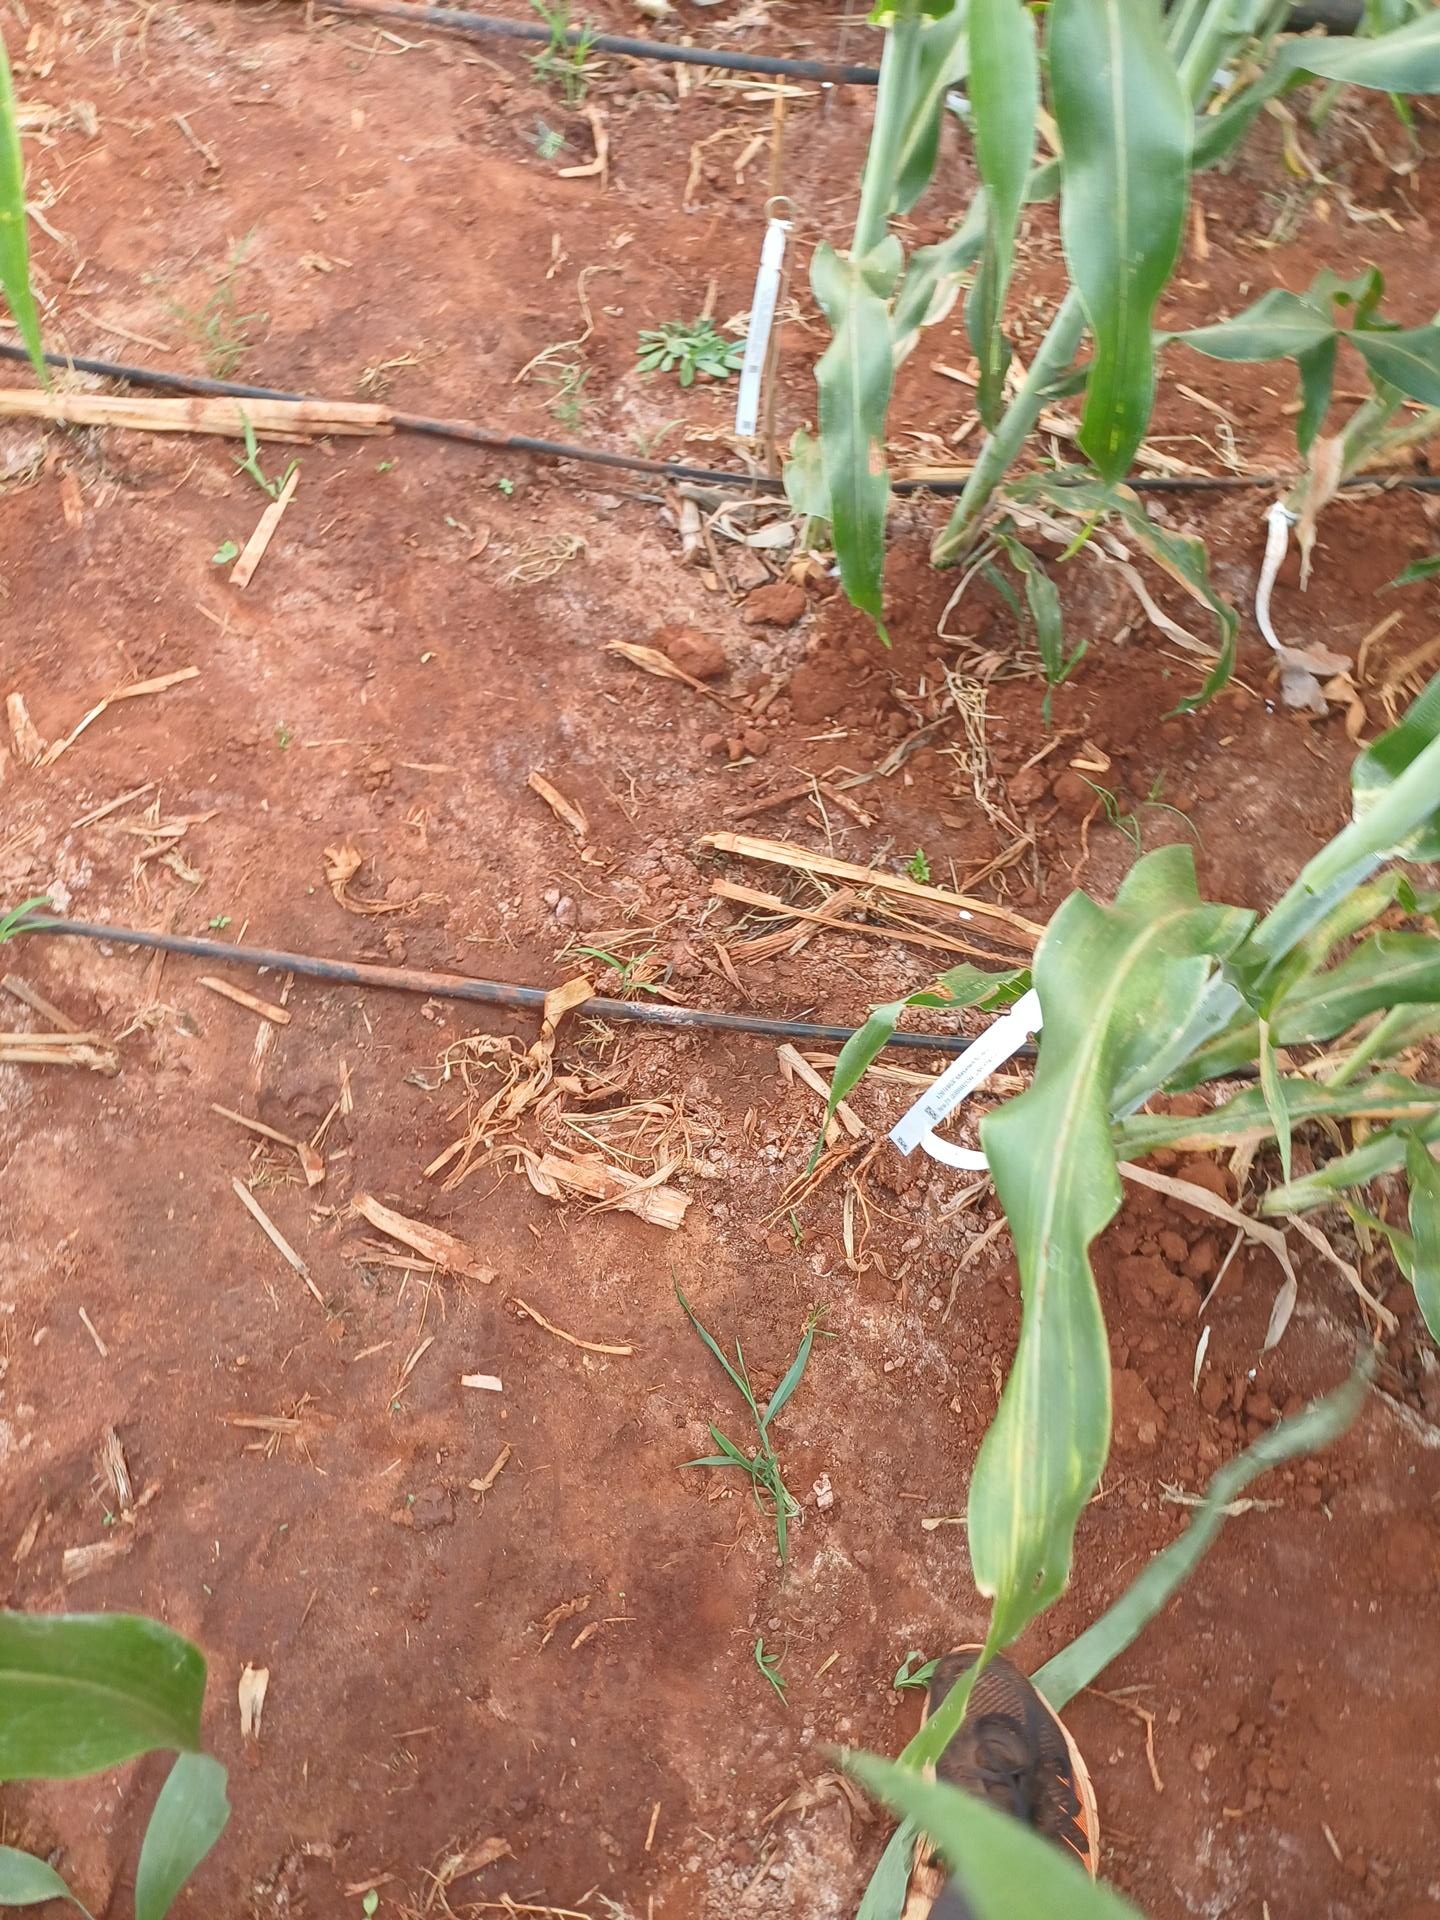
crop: sorghum
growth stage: heading tuber
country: Kenya
